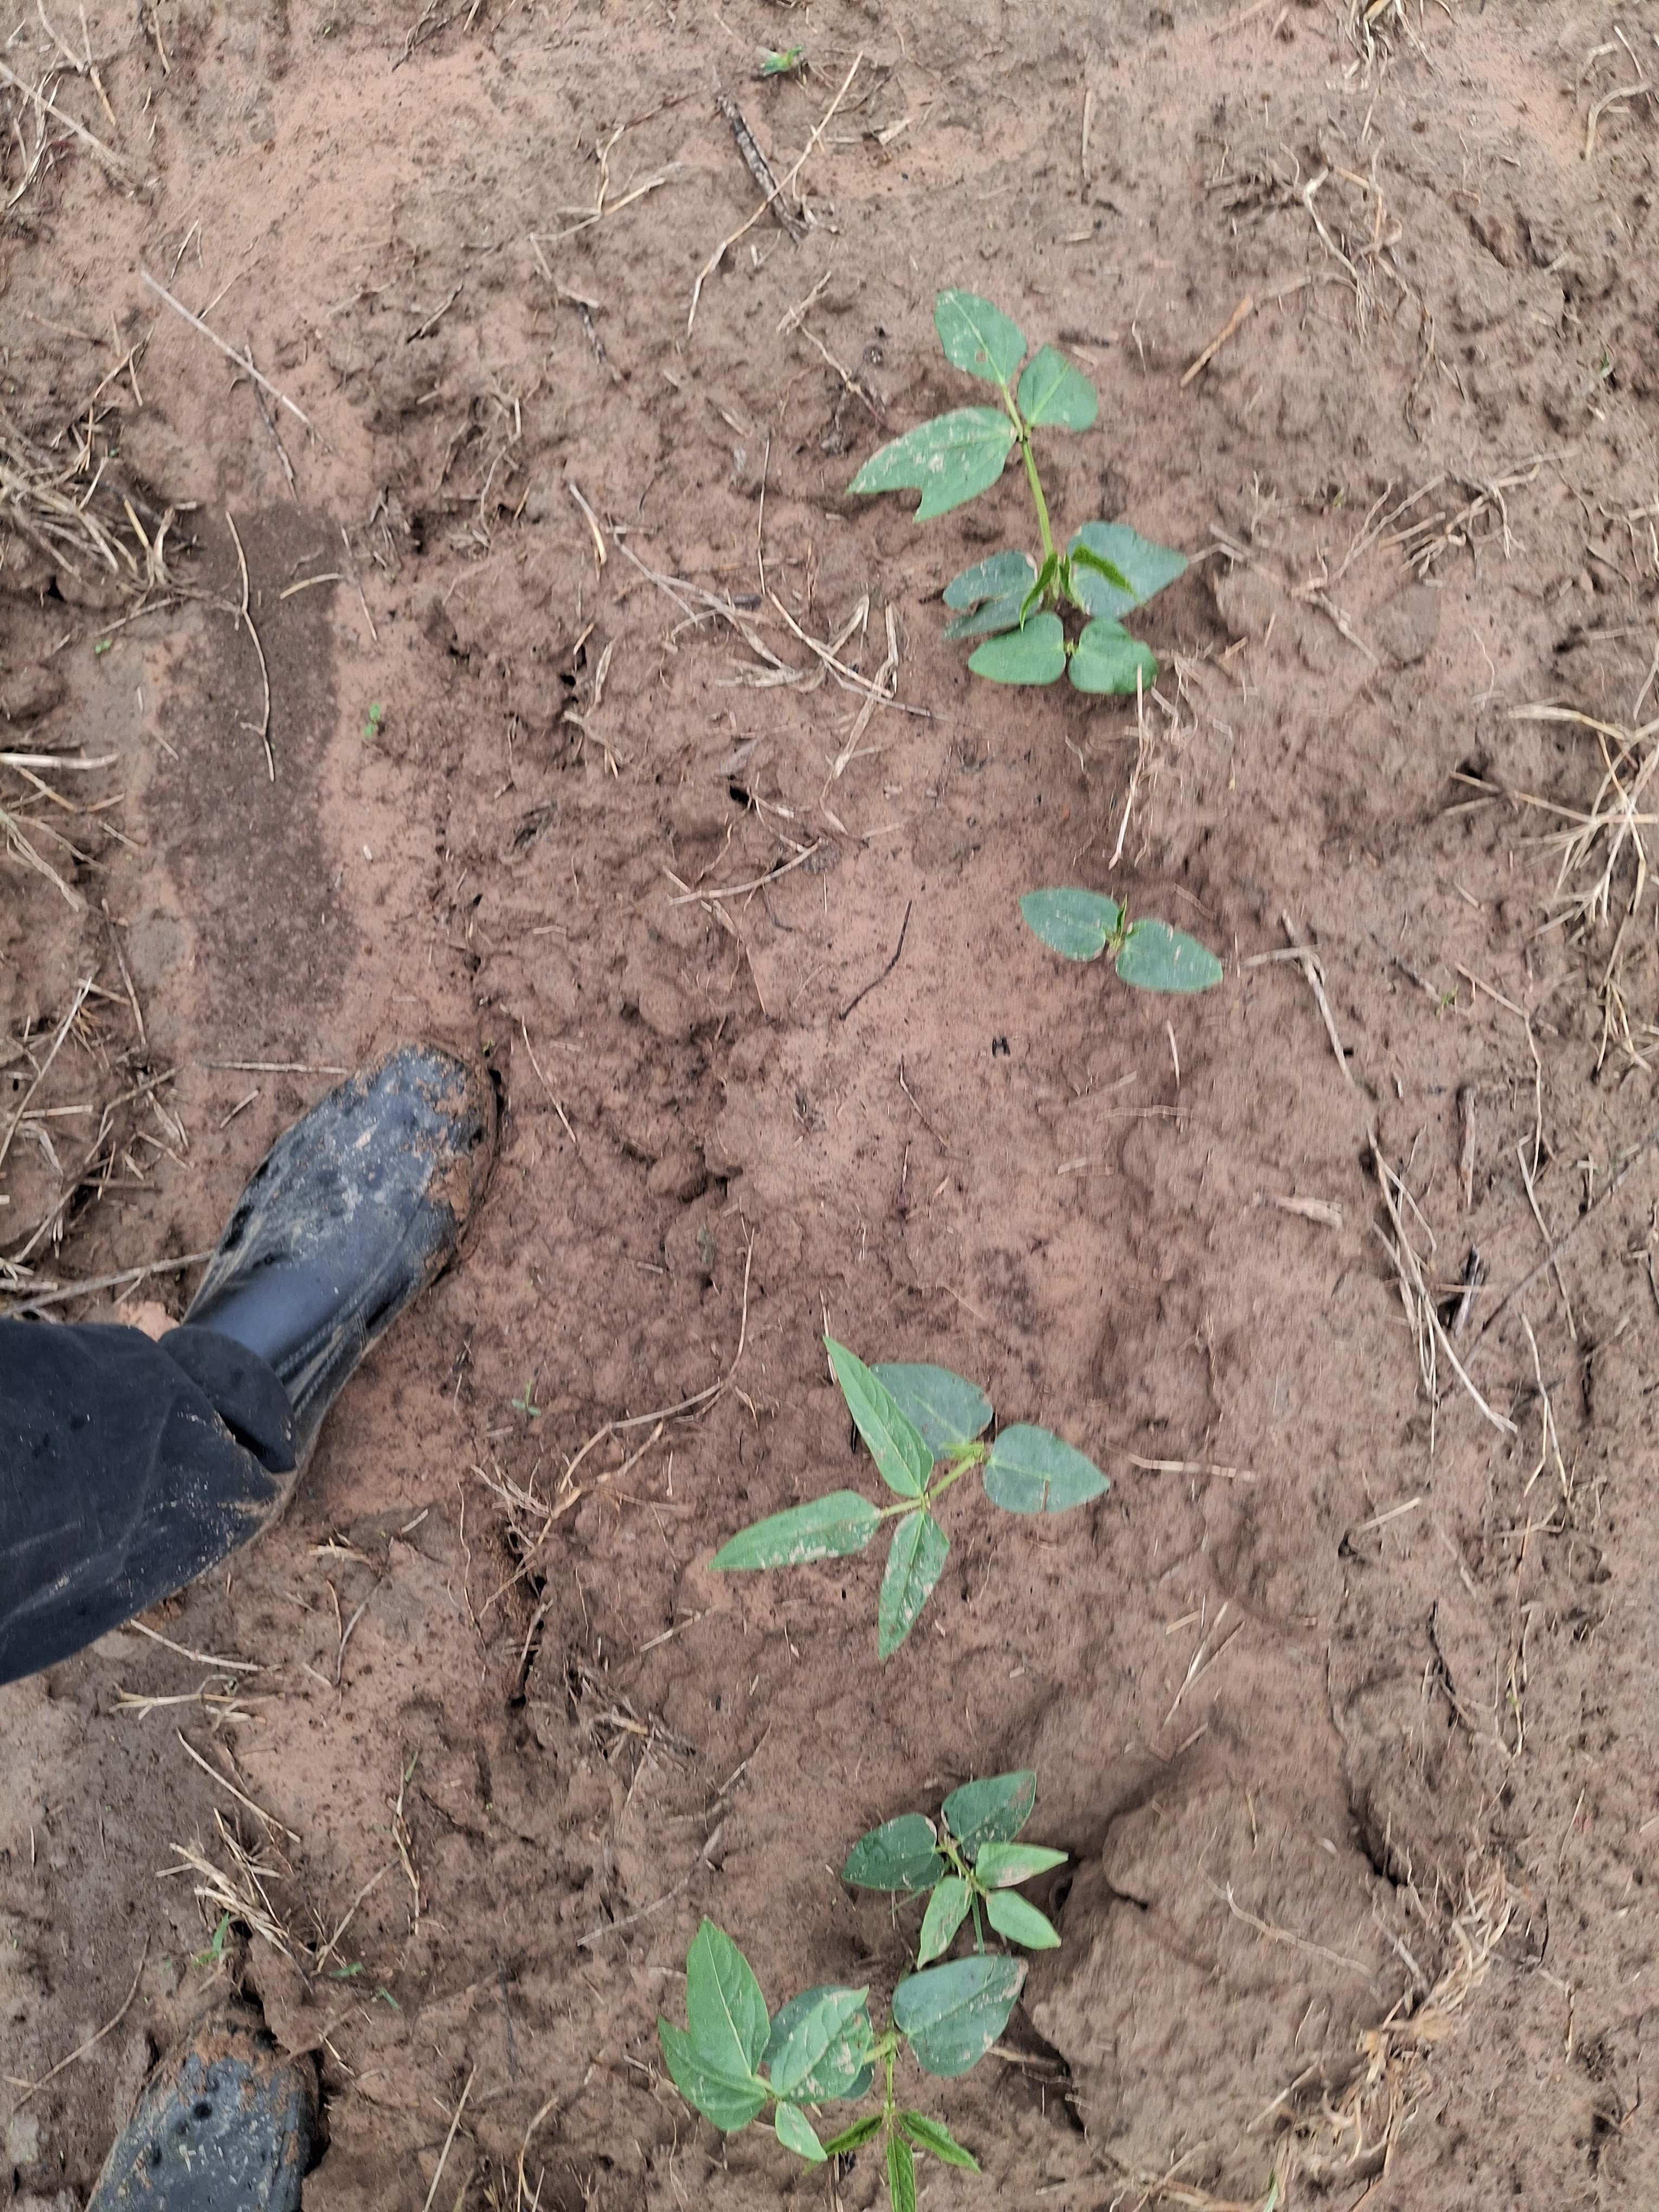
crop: cowpea
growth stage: emergence
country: Nigeria
